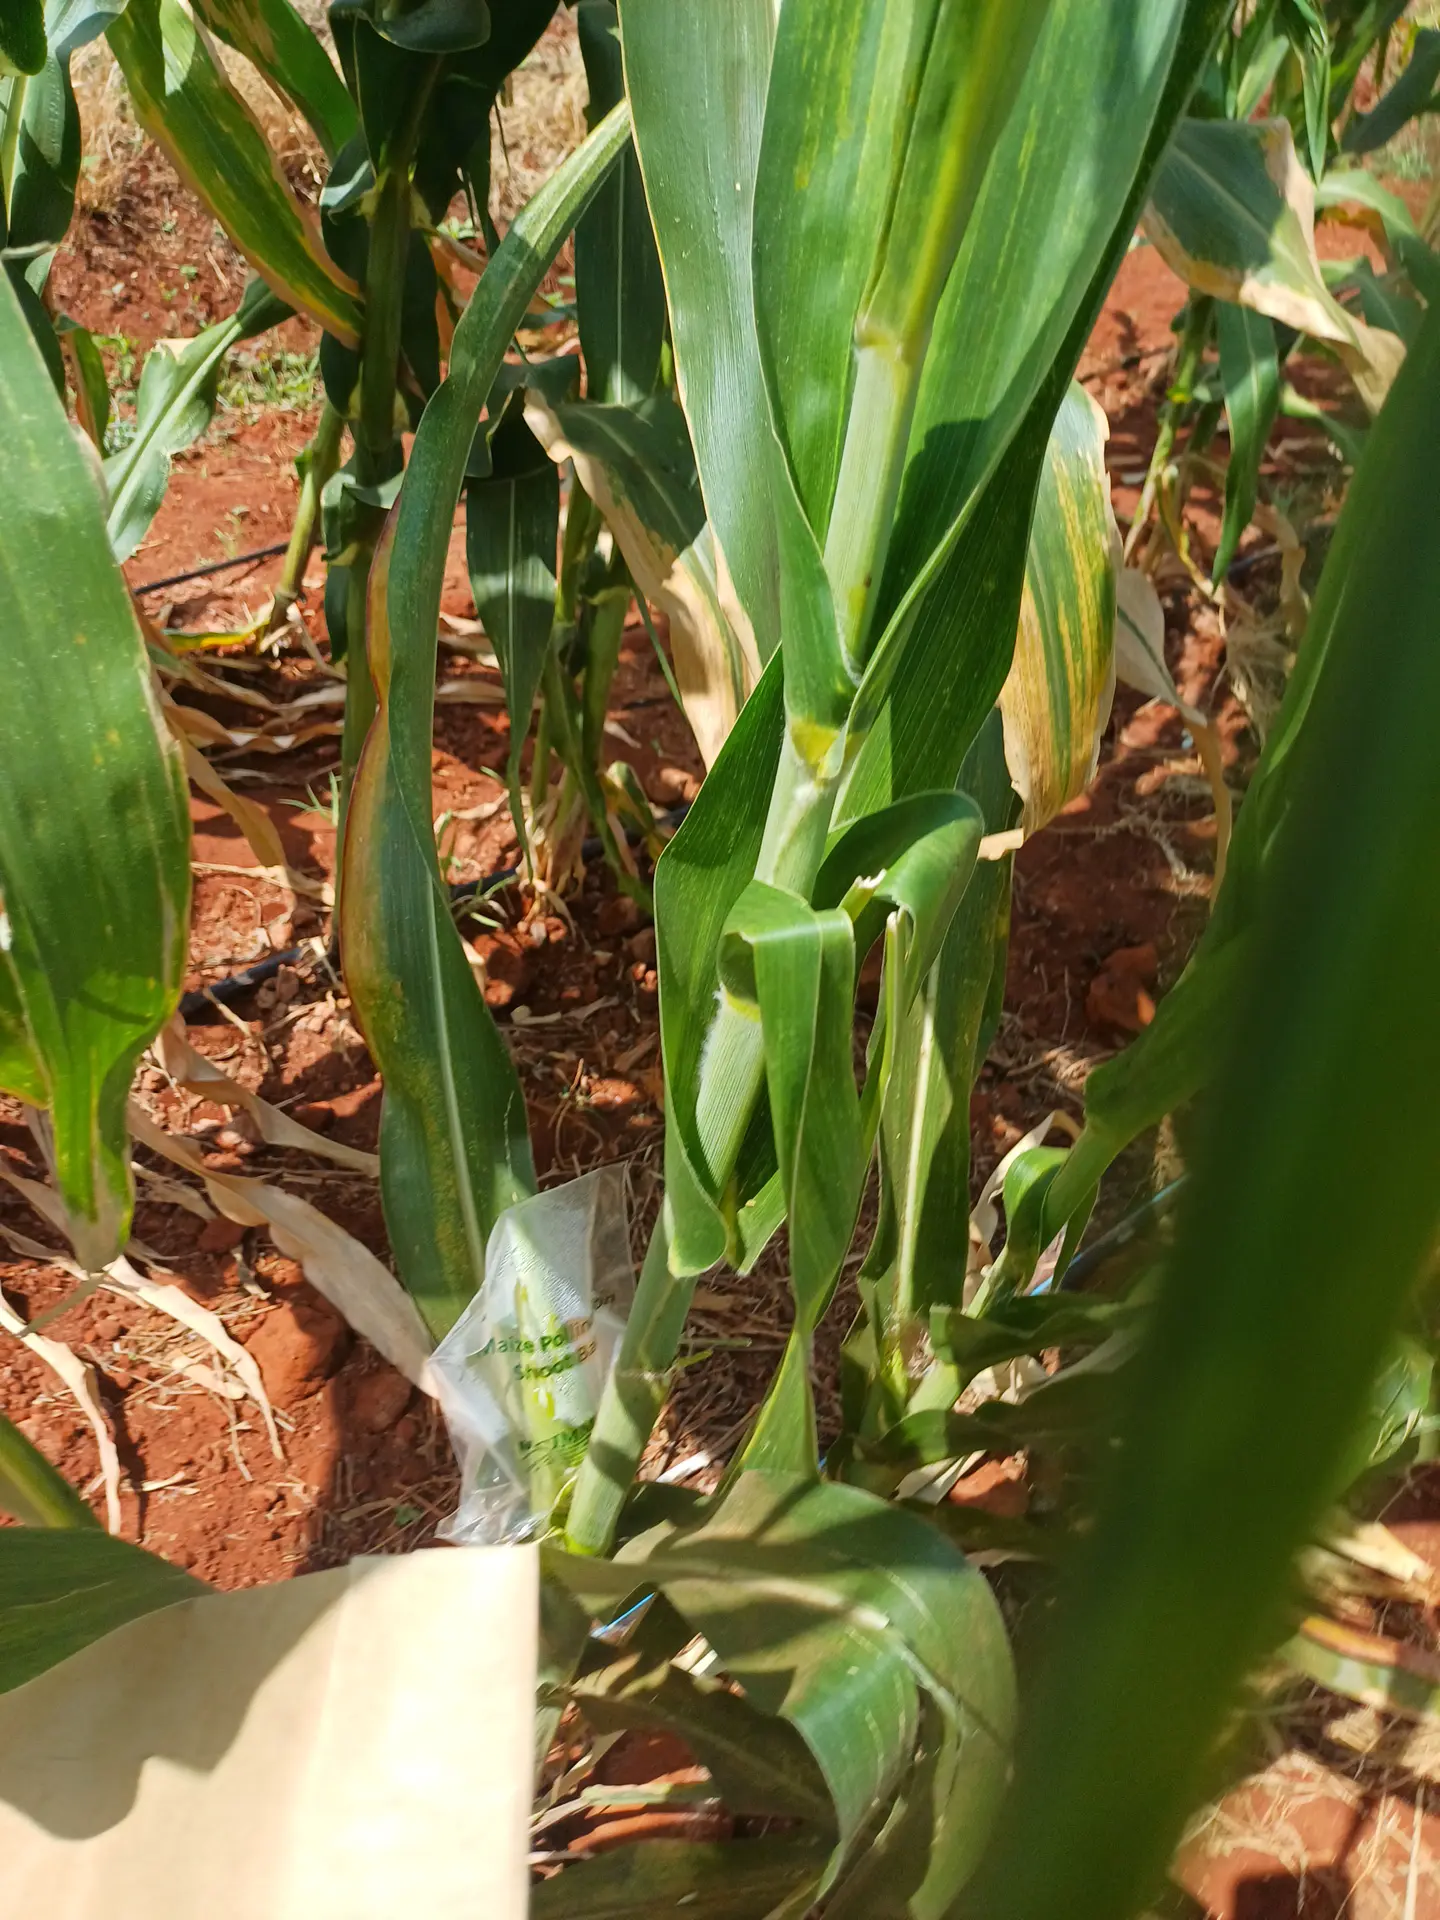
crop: maize
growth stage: flowering
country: Kenya
